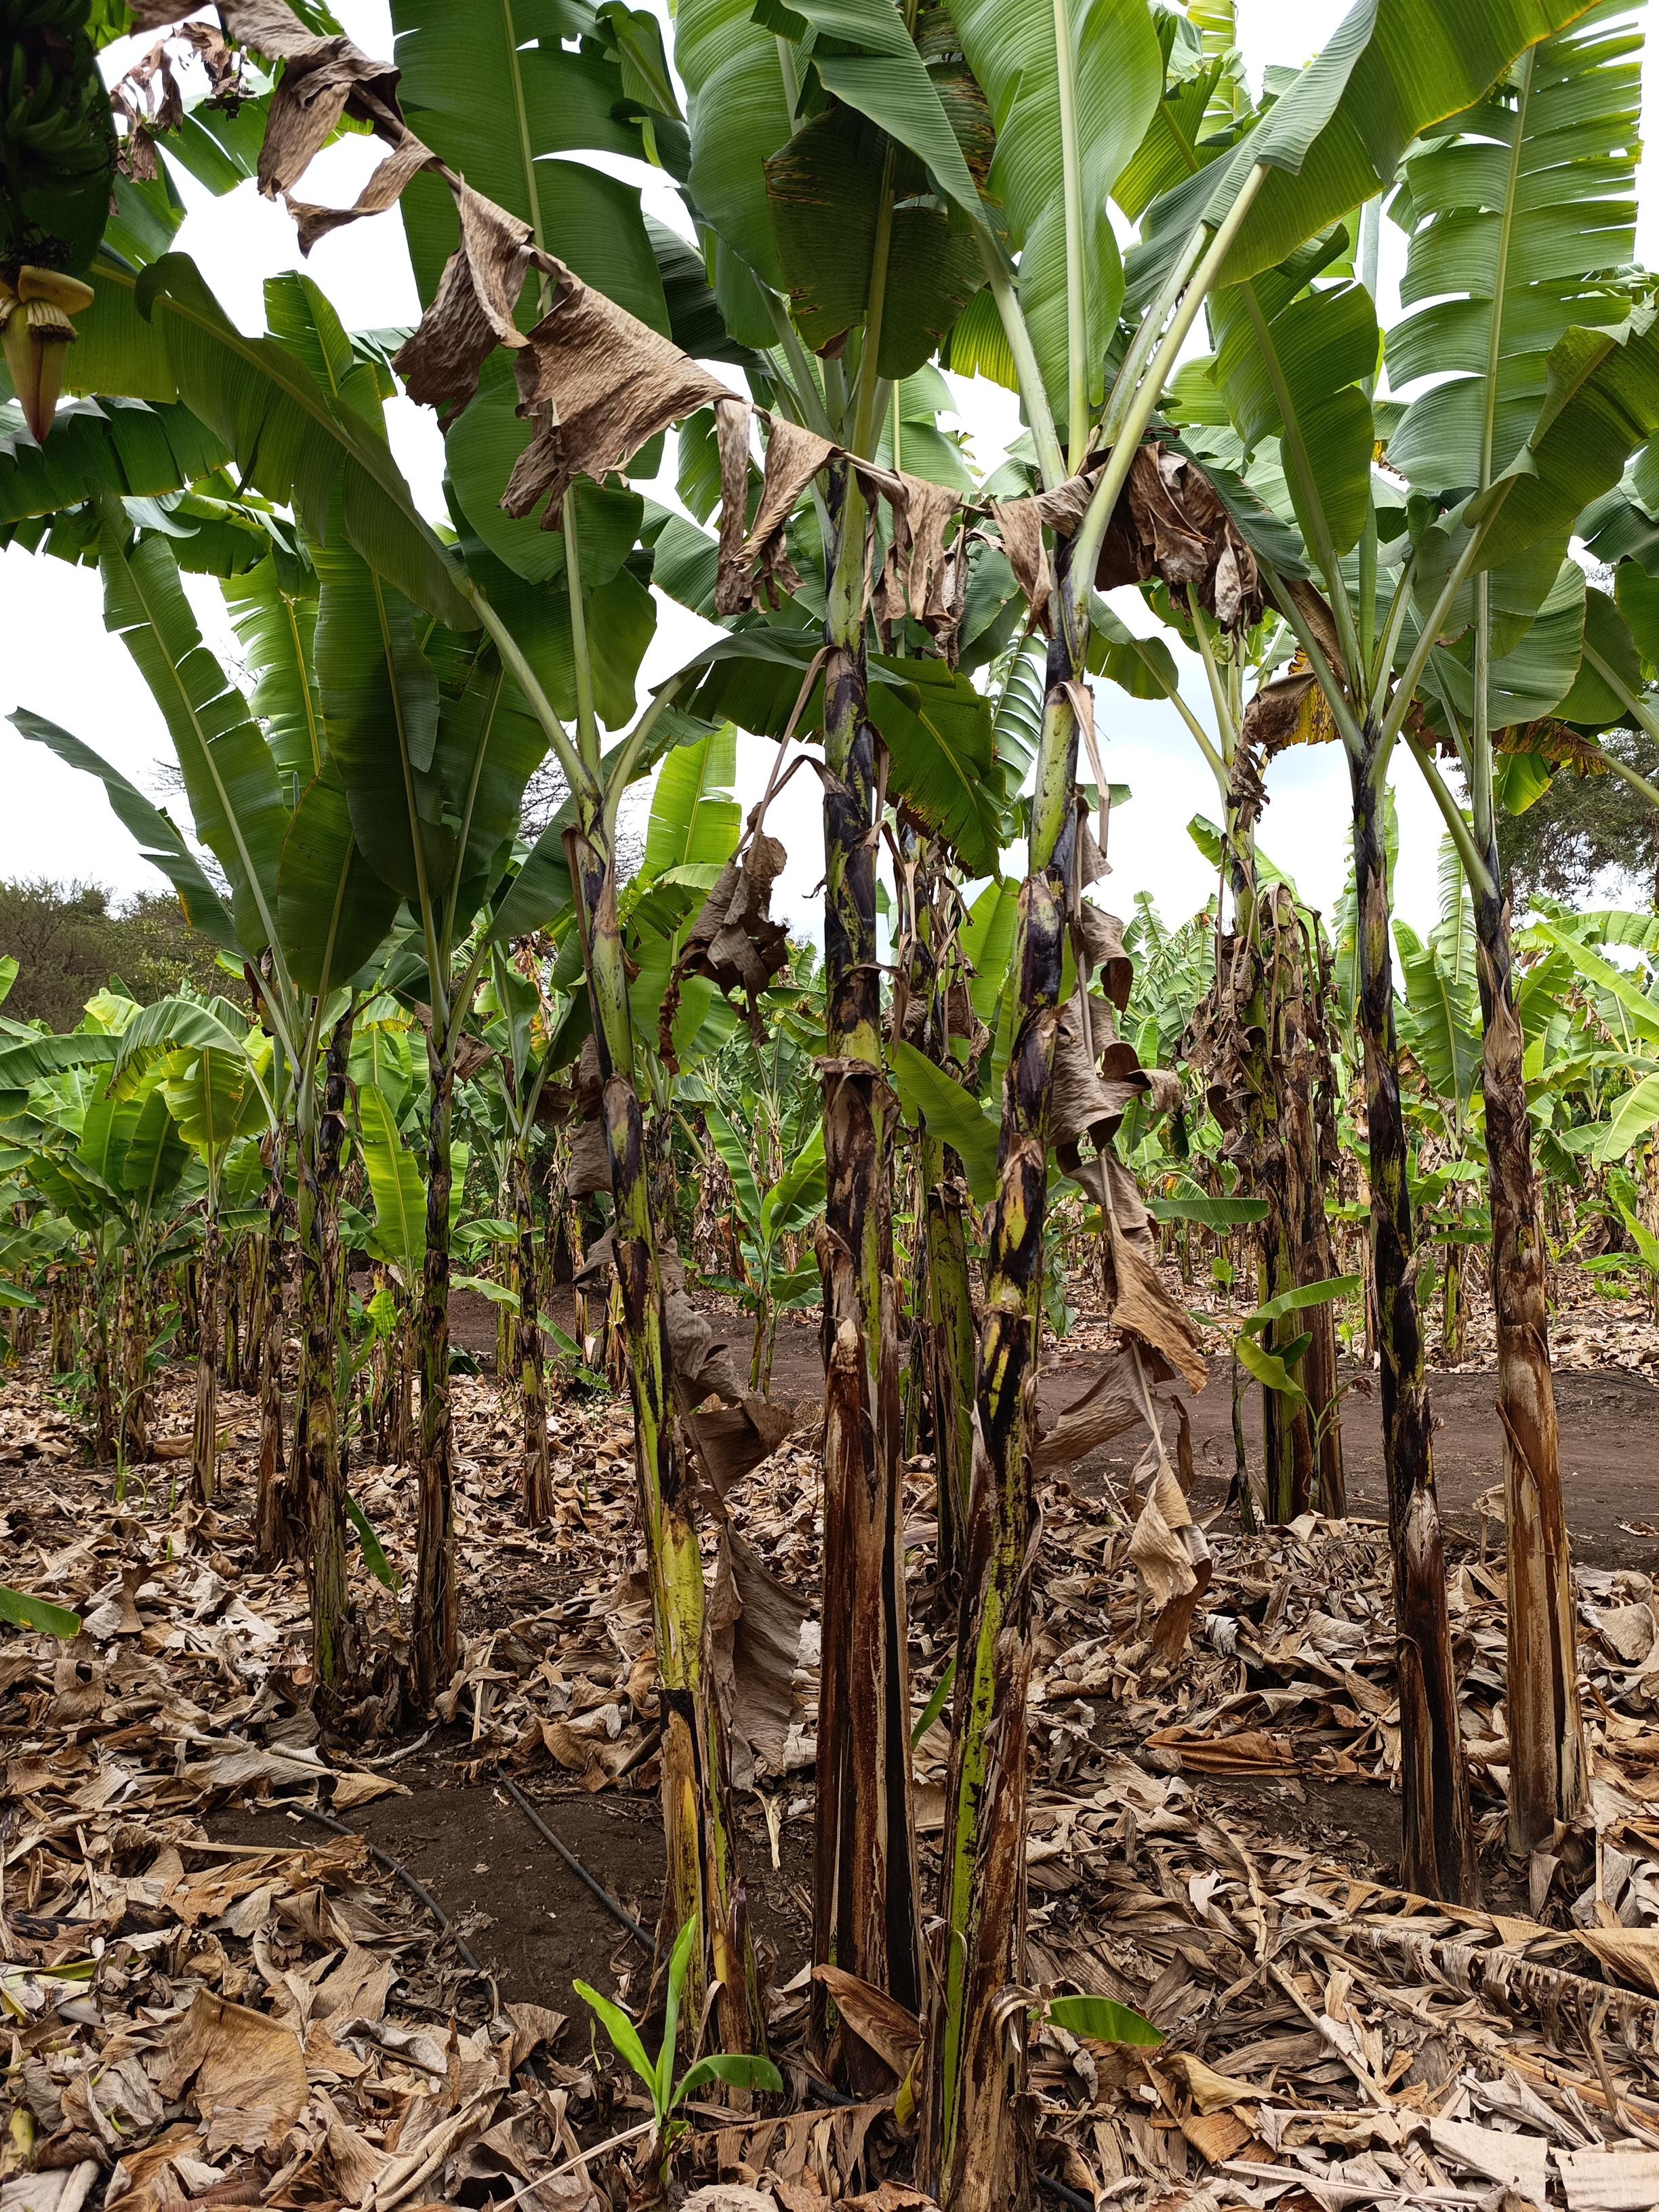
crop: banana
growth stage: vegetative
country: Tanzania
